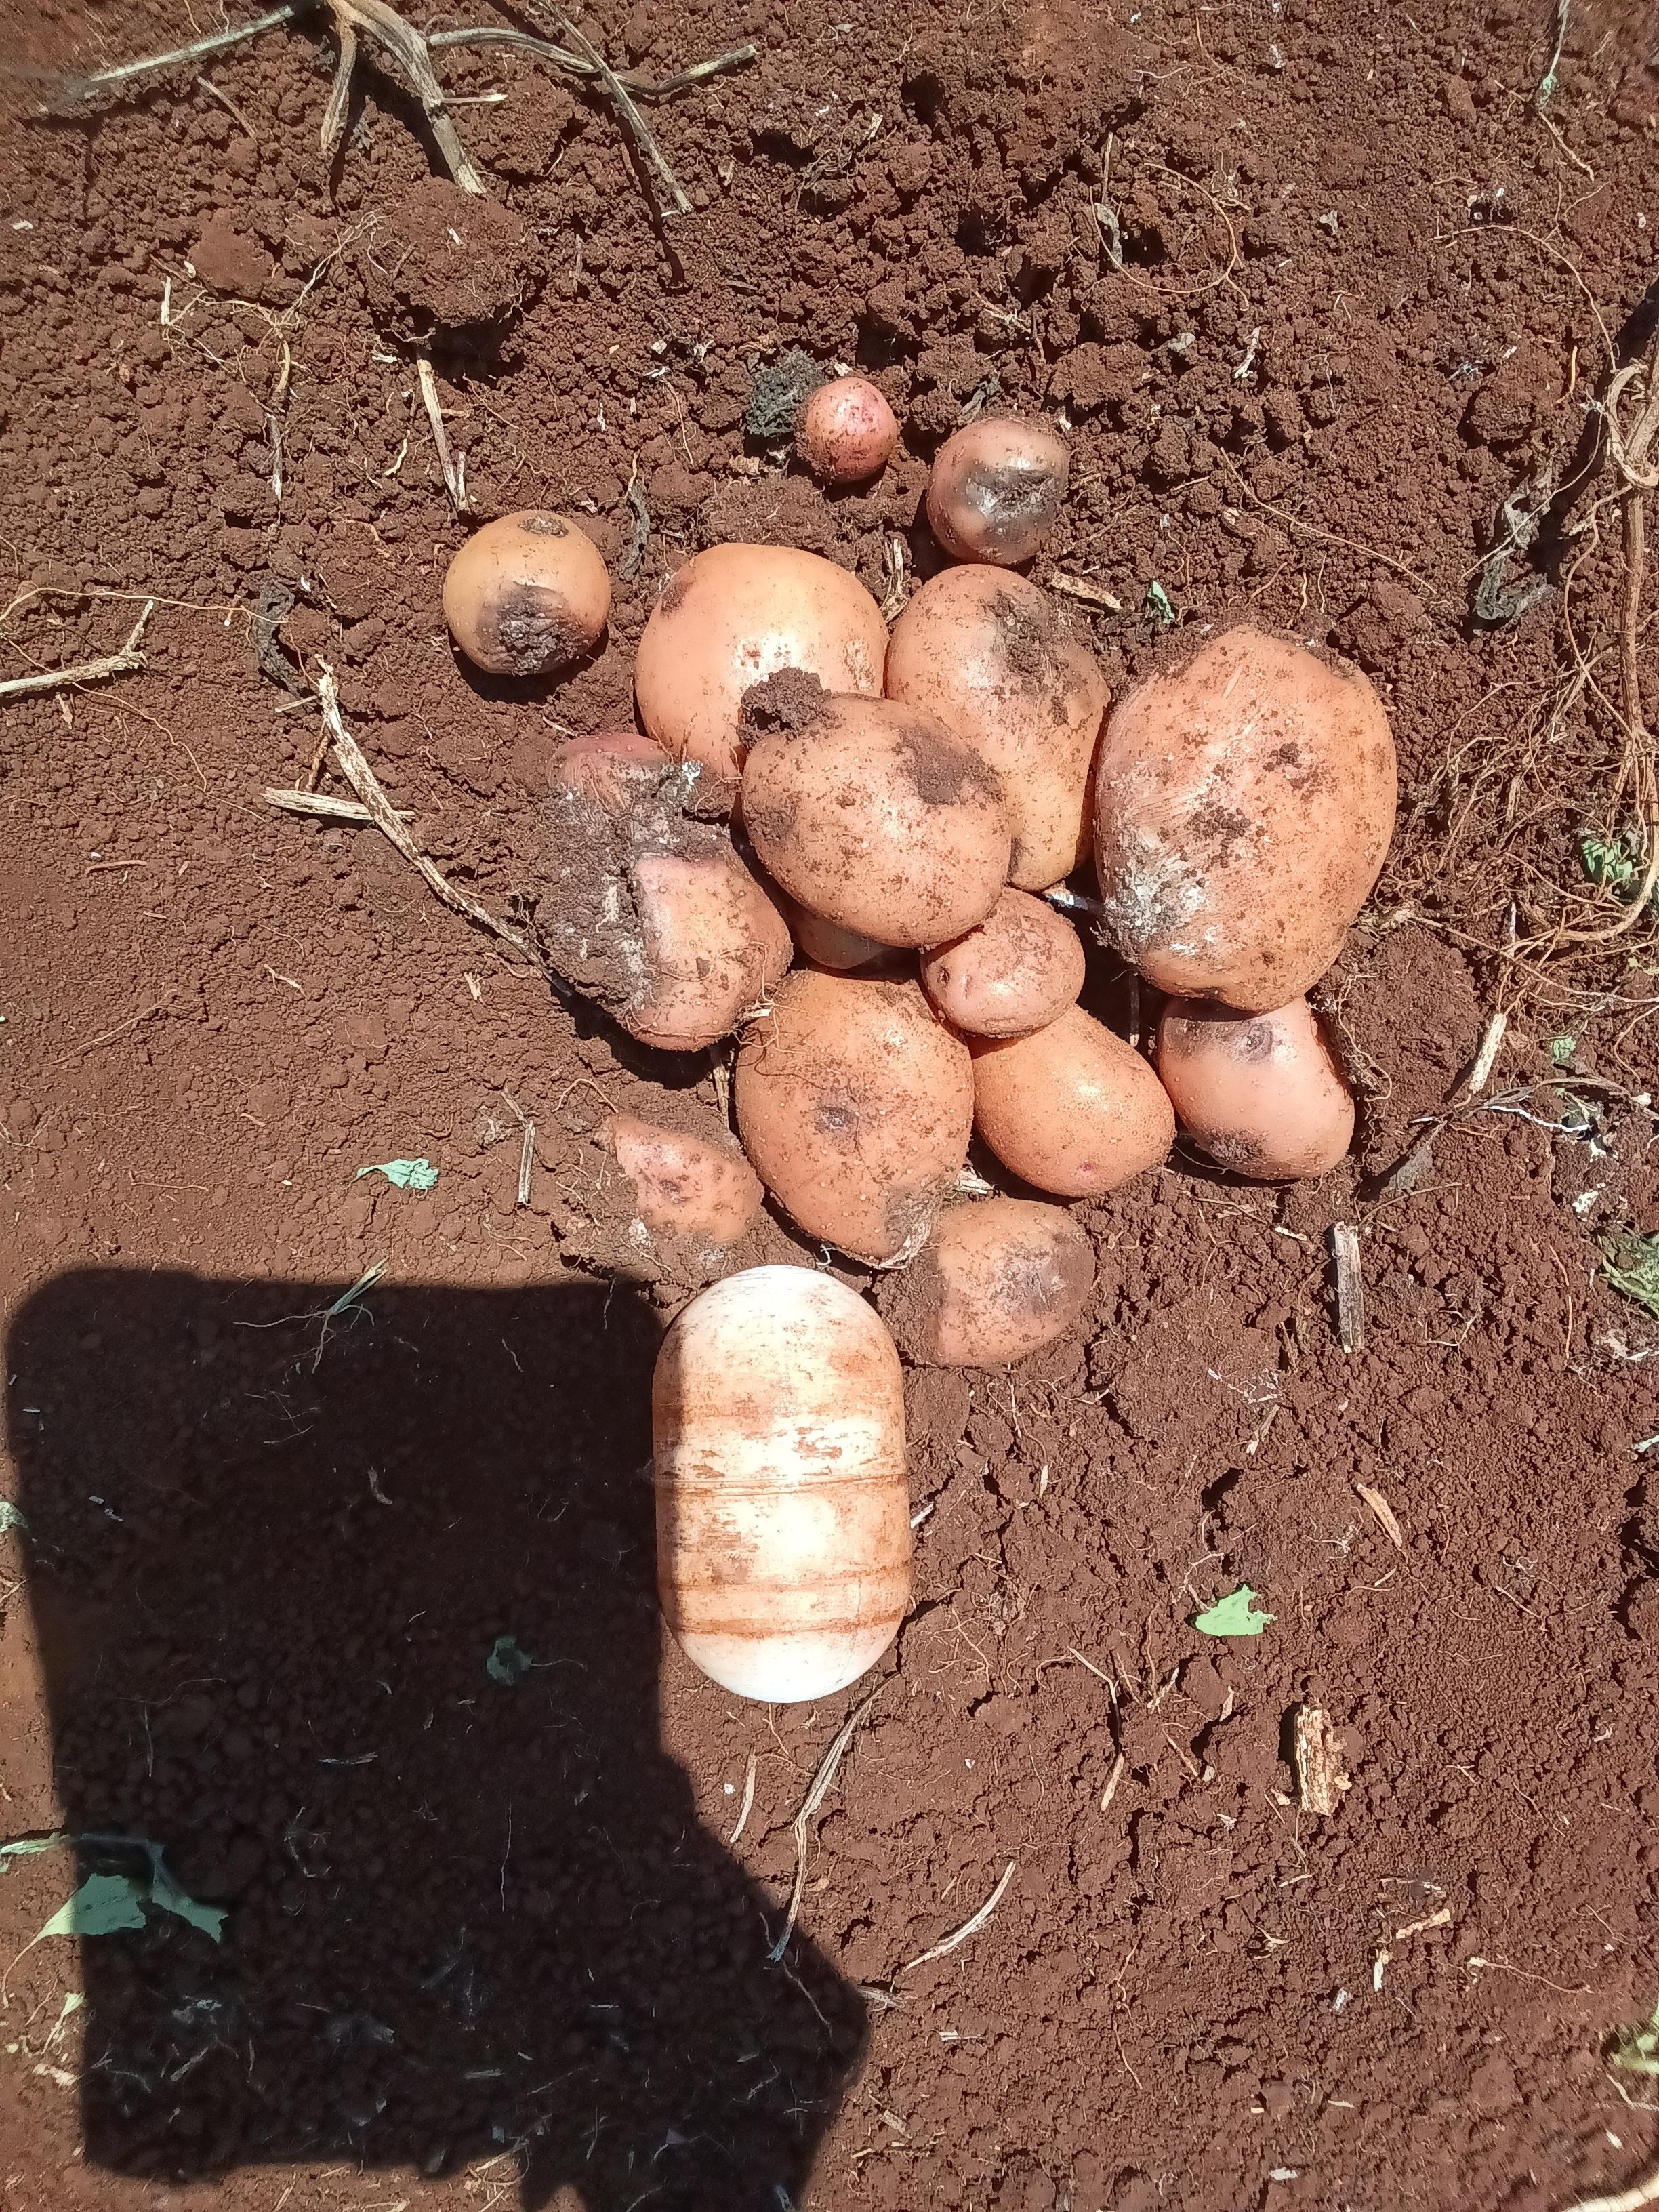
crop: potato
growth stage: harvest
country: Kenya
